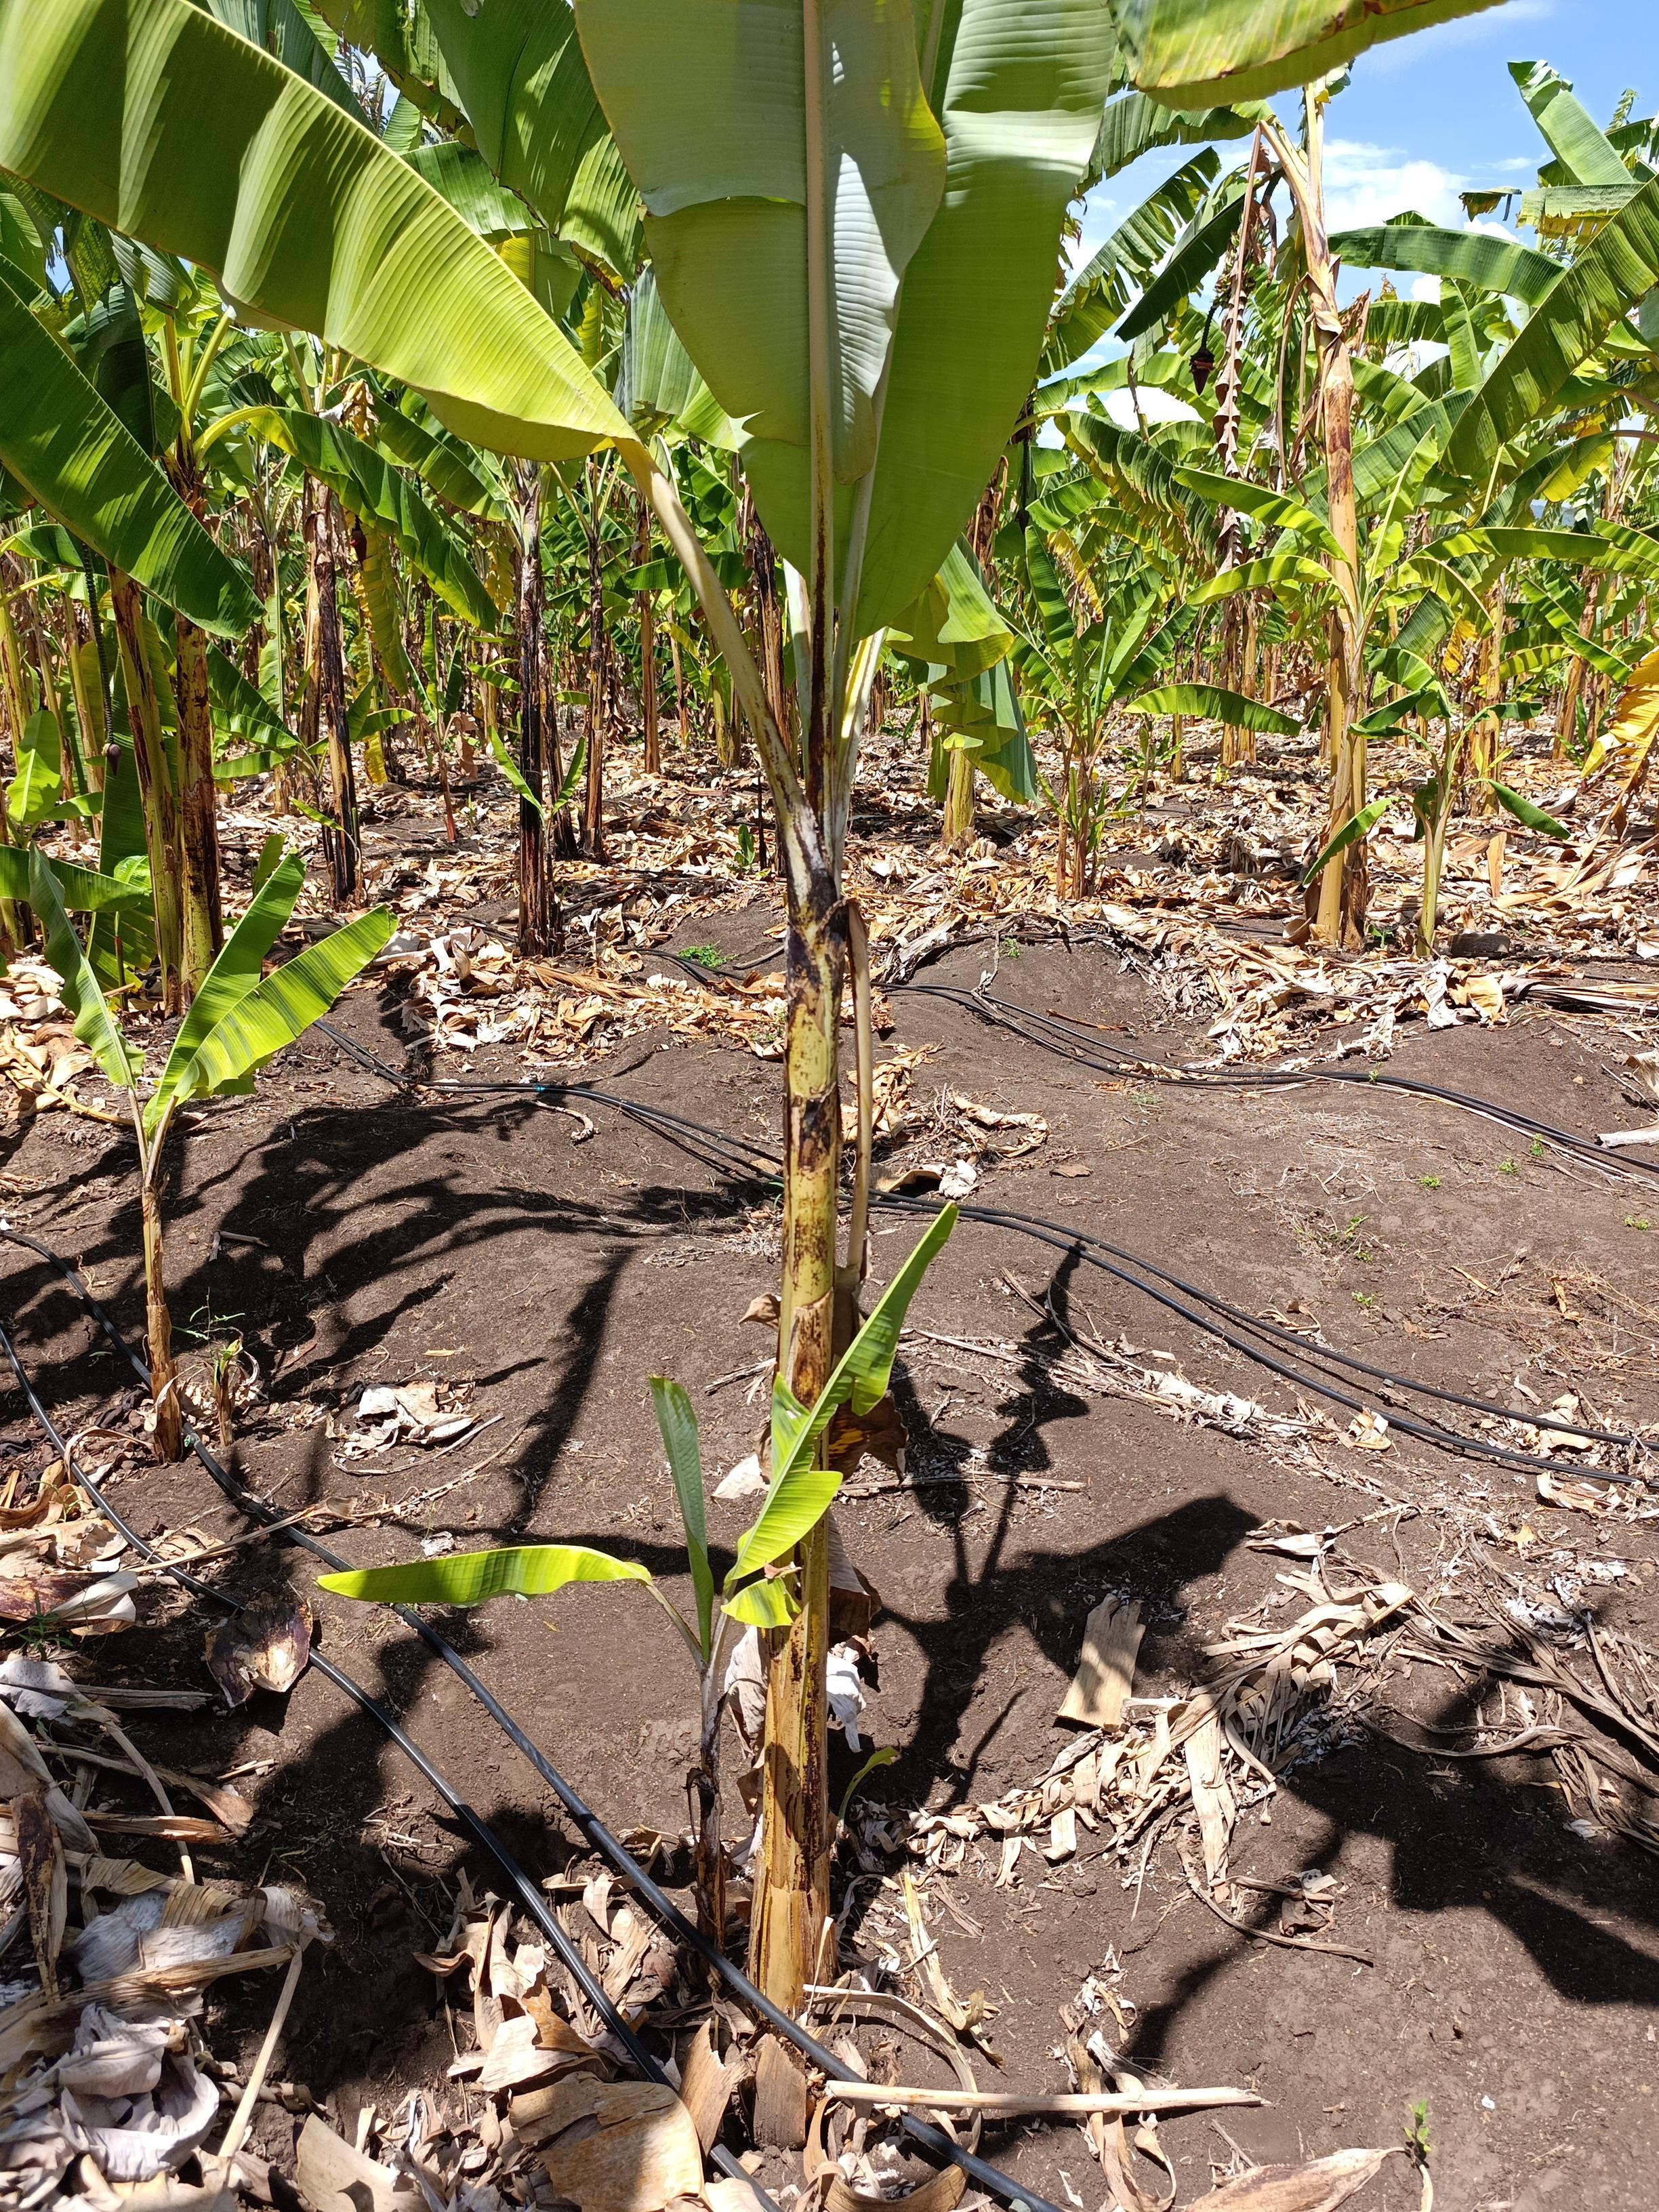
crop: banana
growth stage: vegetative
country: Tanzania
